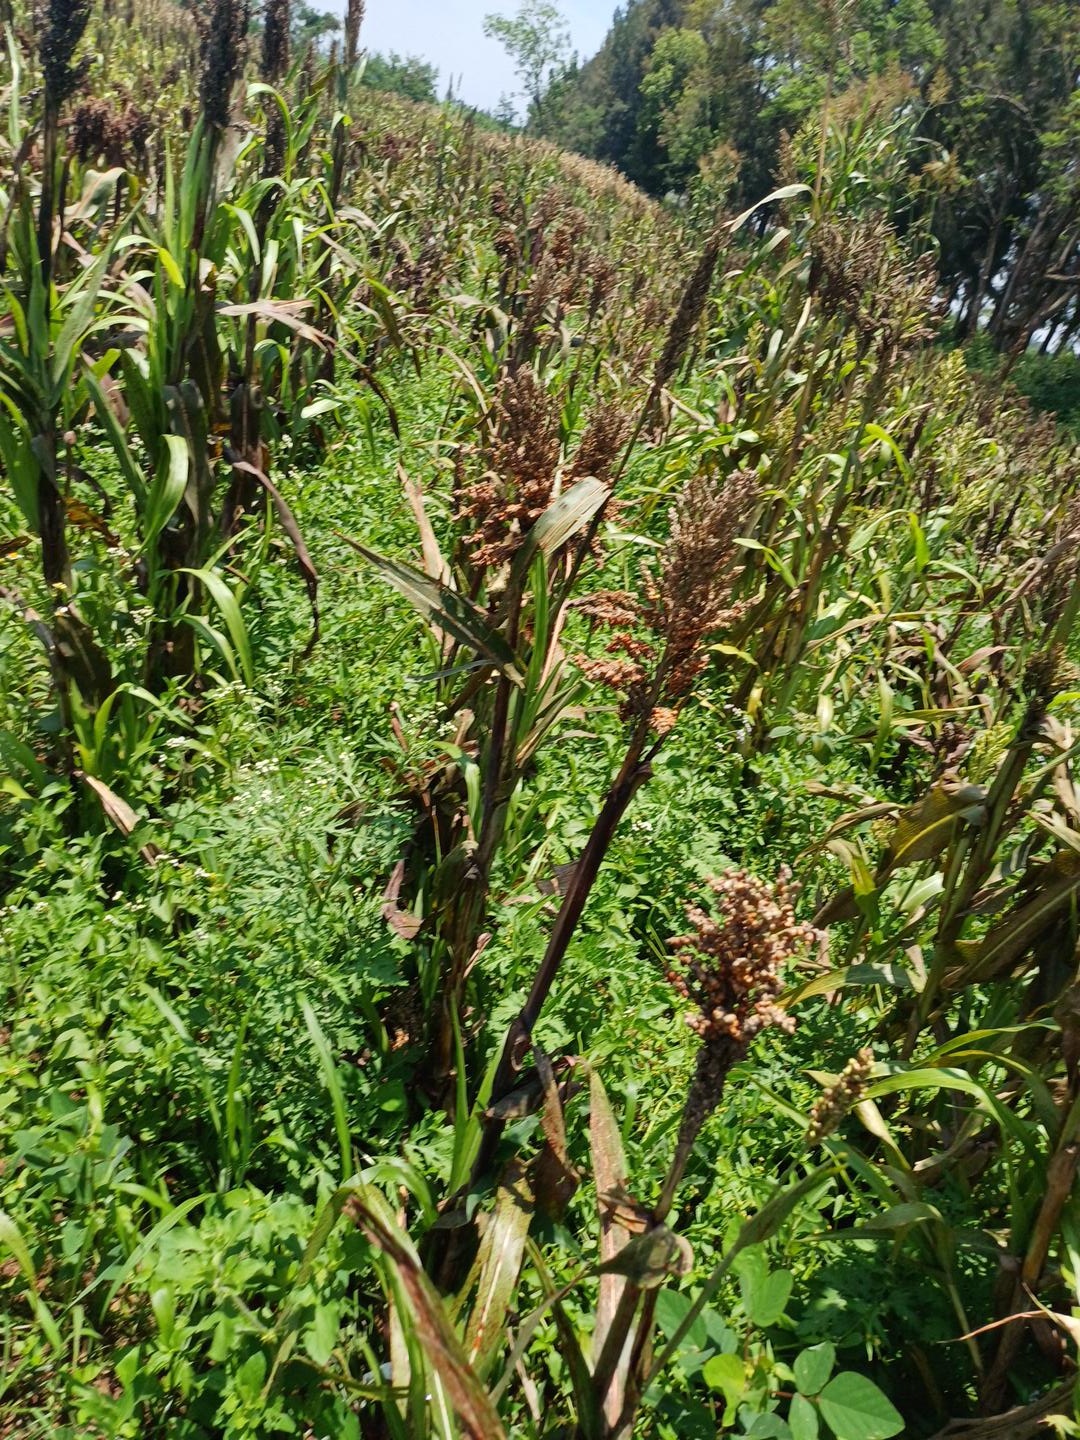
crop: sorghum
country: Kenya
